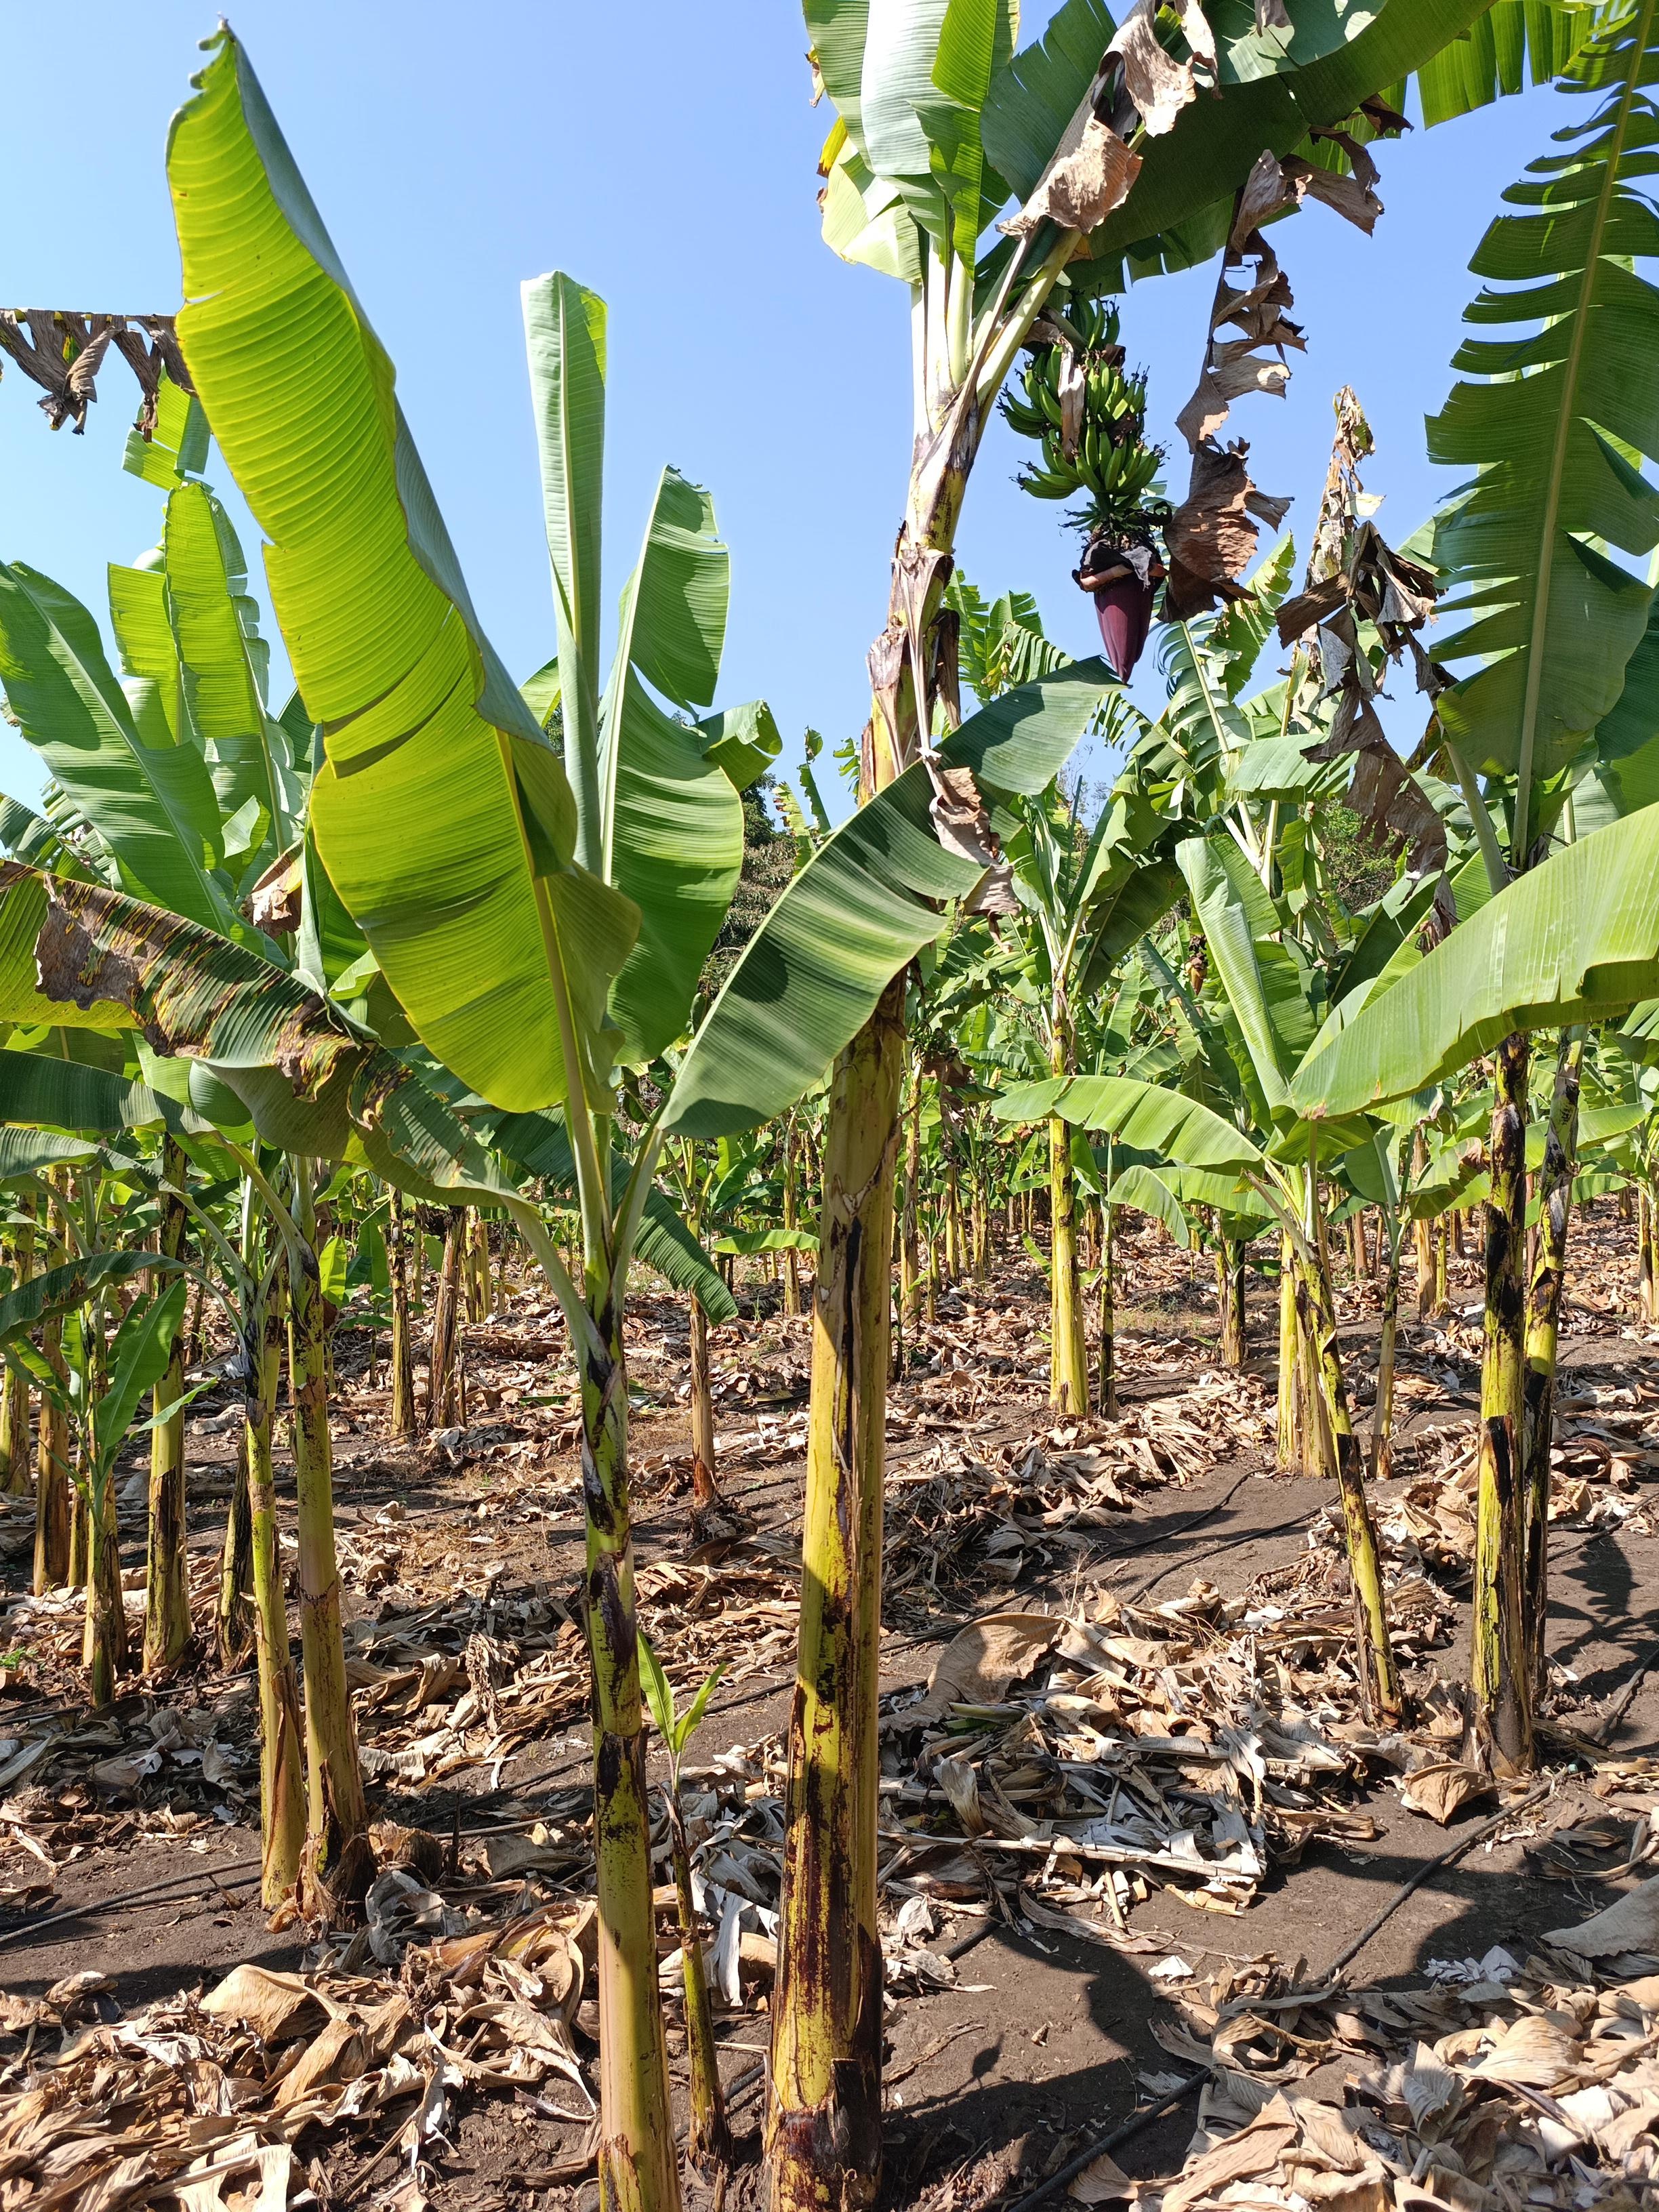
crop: banana
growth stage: development fruit
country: Tanzania
